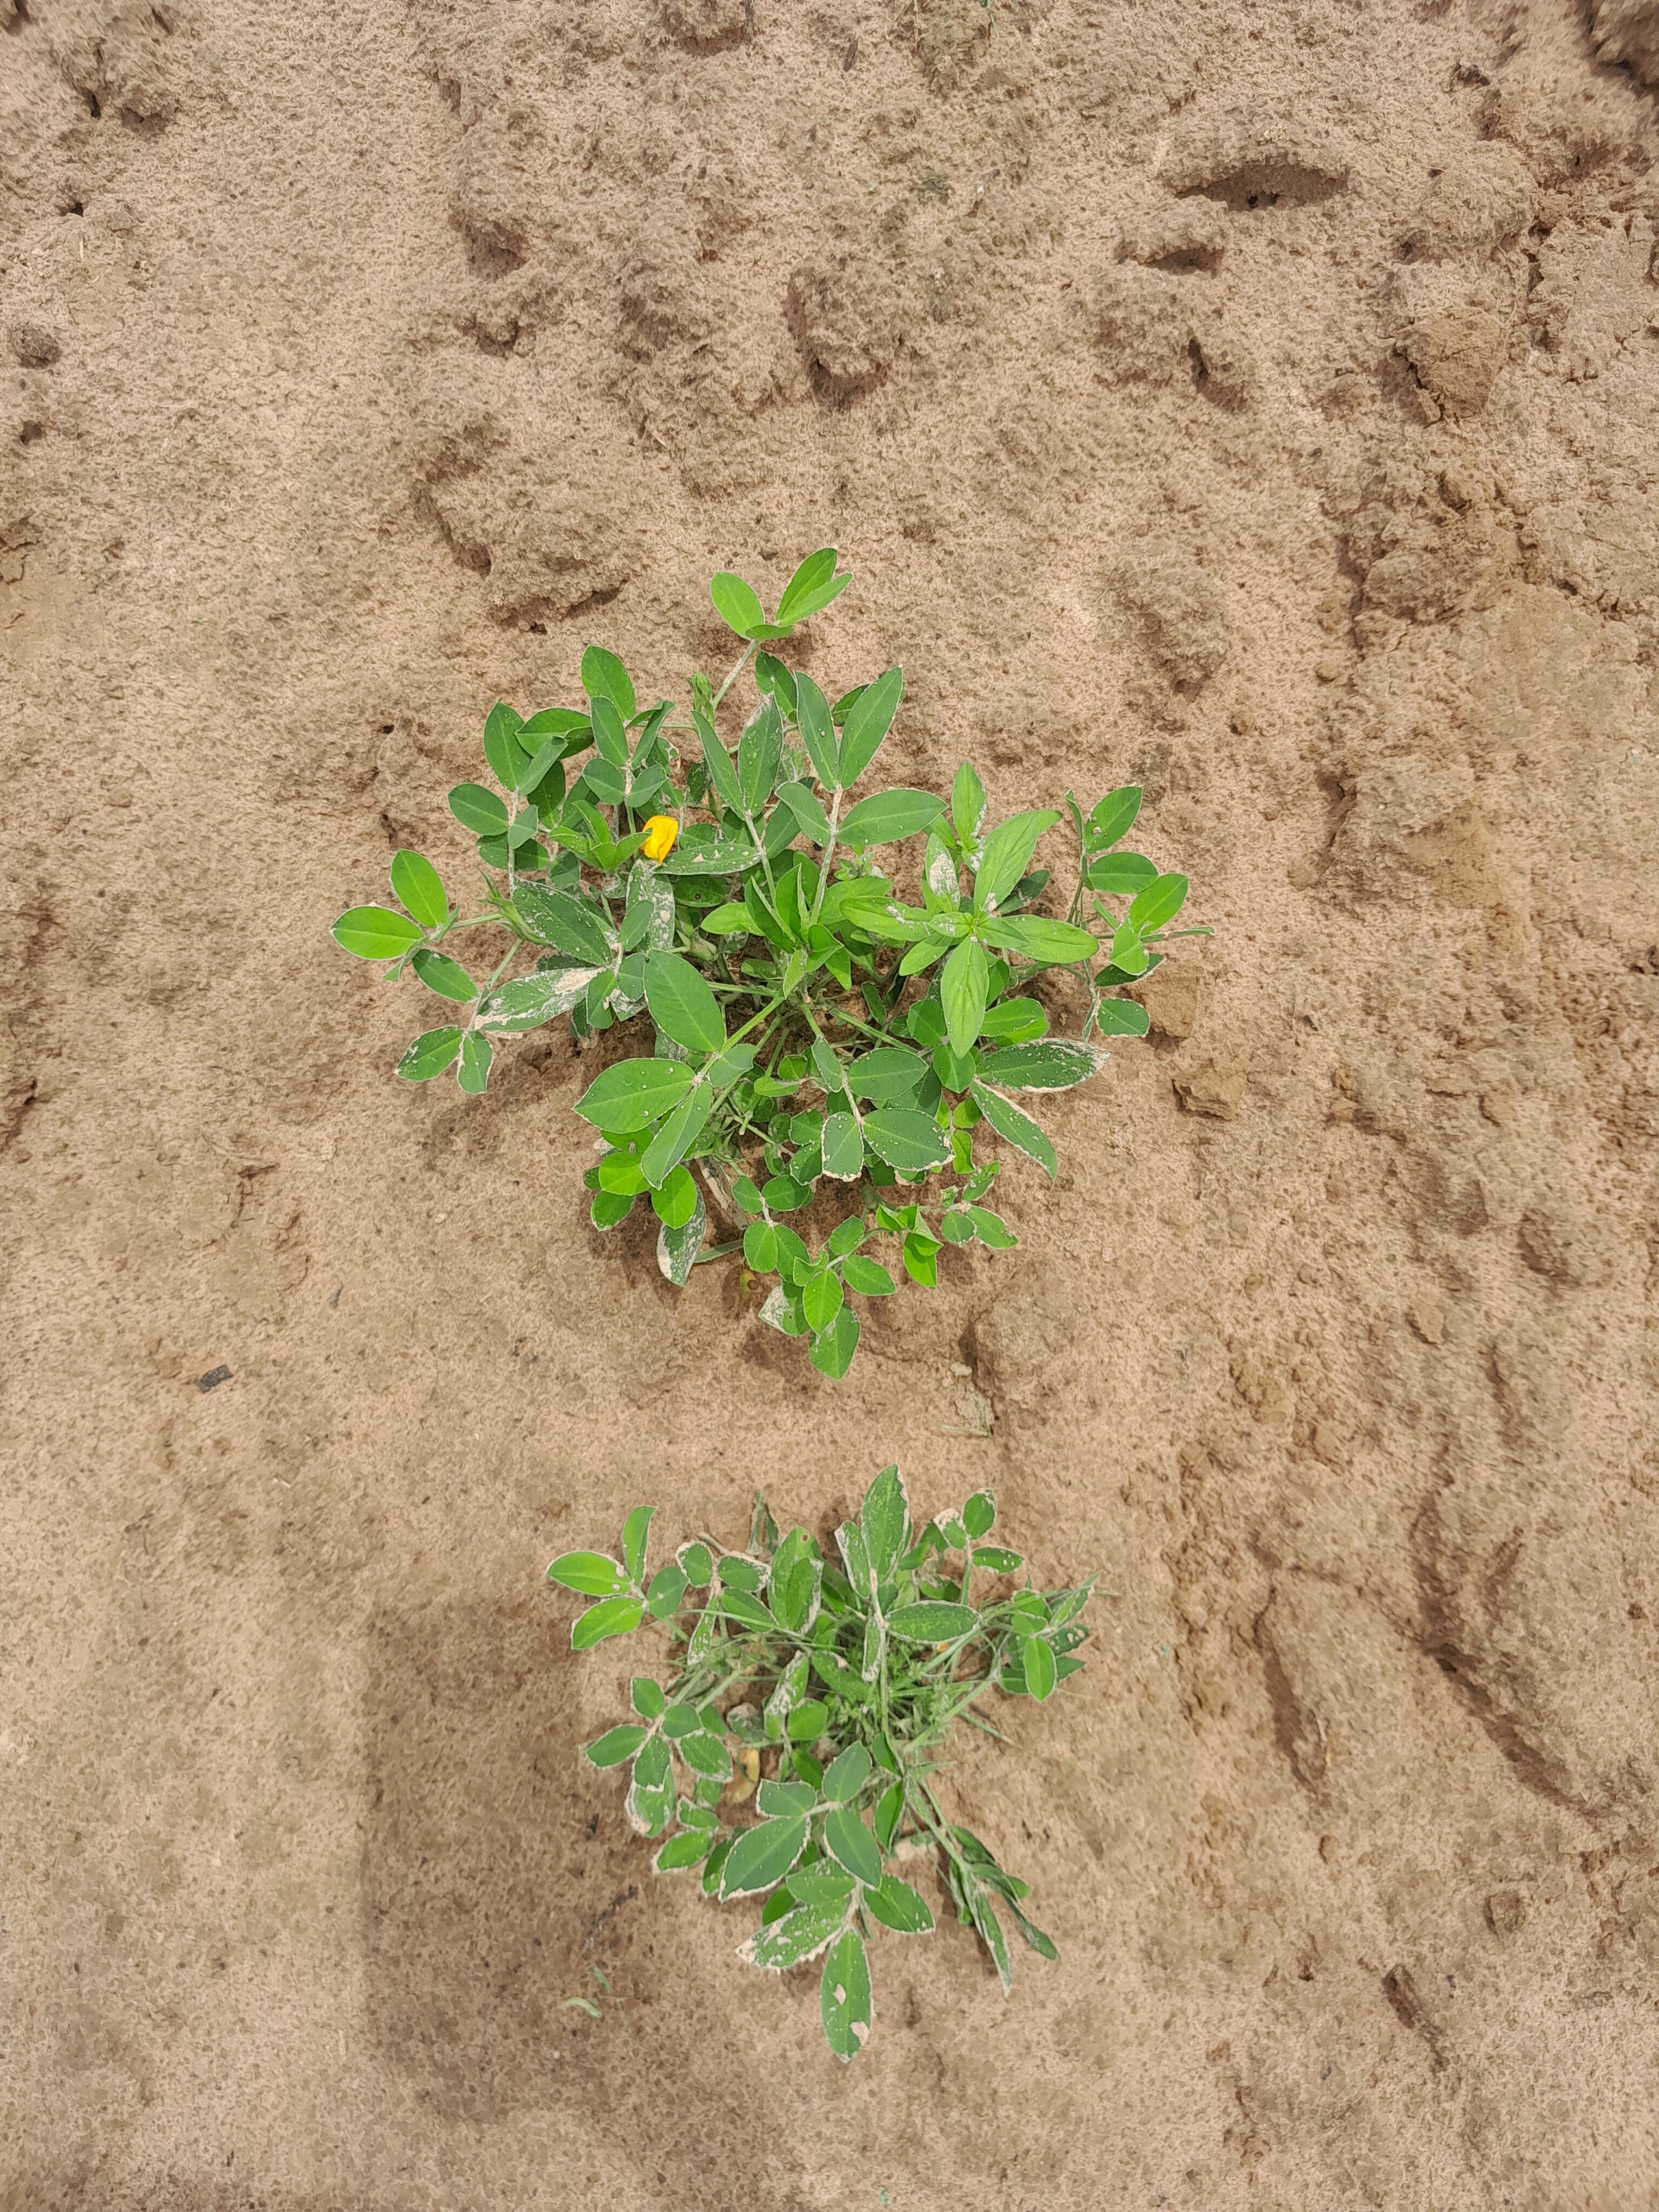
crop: groundnut
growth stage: flowering
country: Senegal
